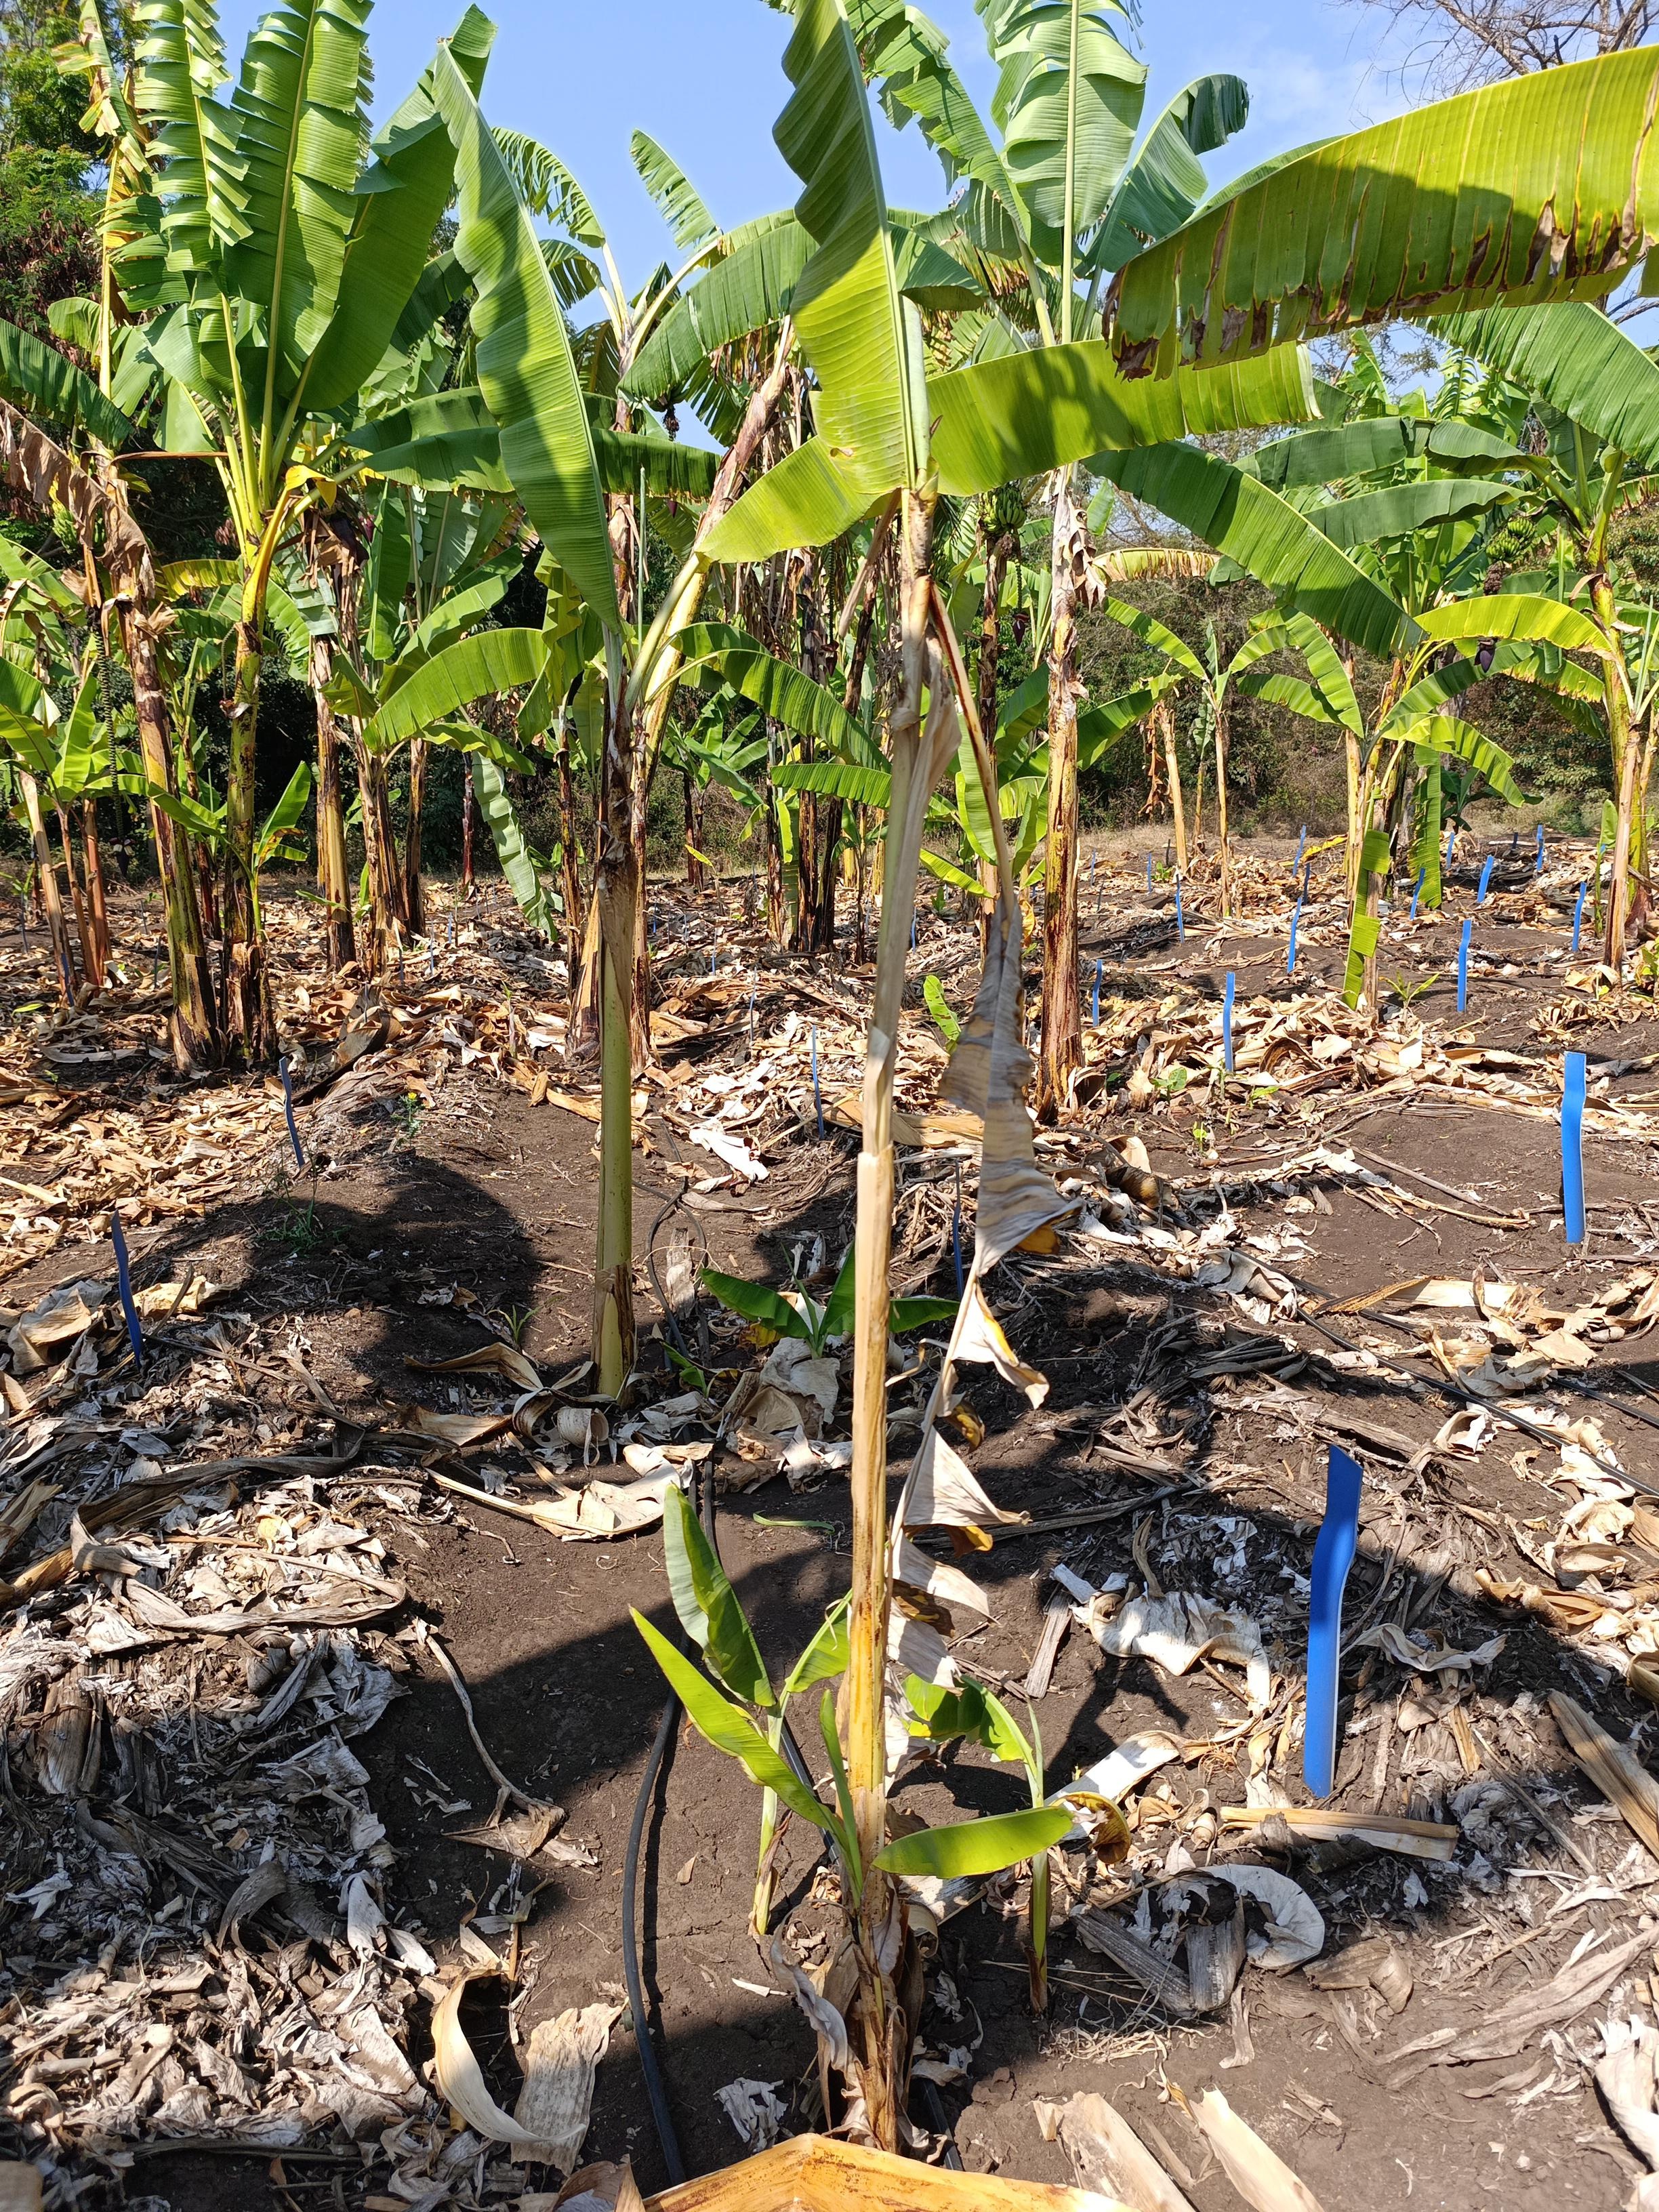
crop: banana
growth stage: vegetative
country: Tanzania
